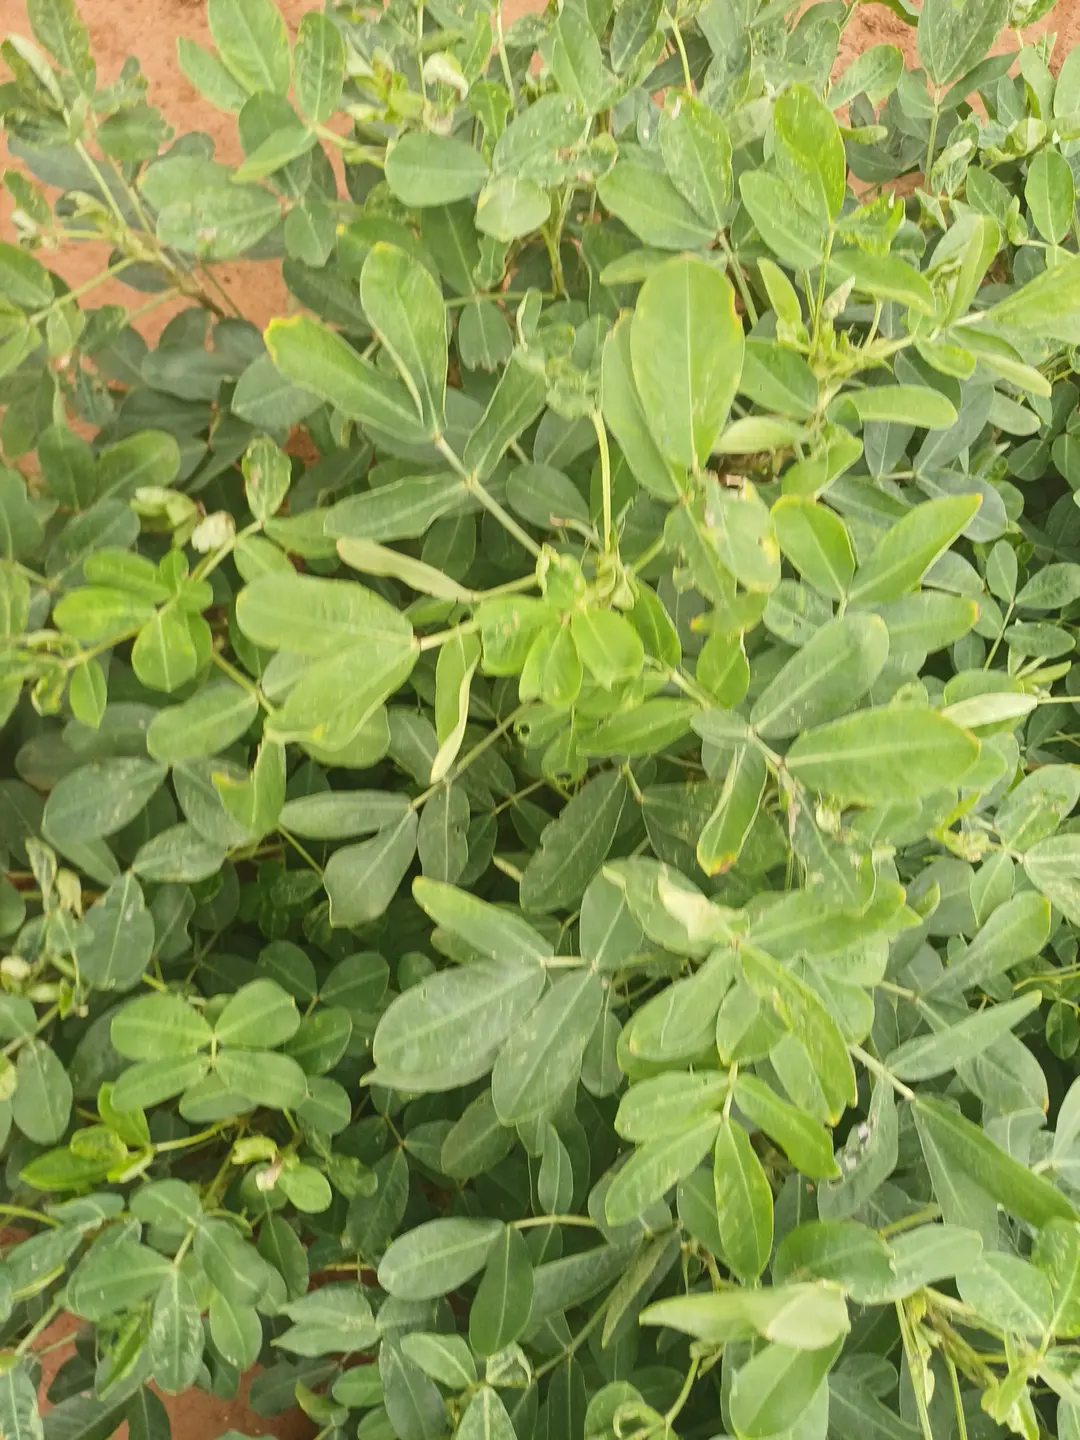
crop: groundnut
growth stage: pegging
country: Kenya
